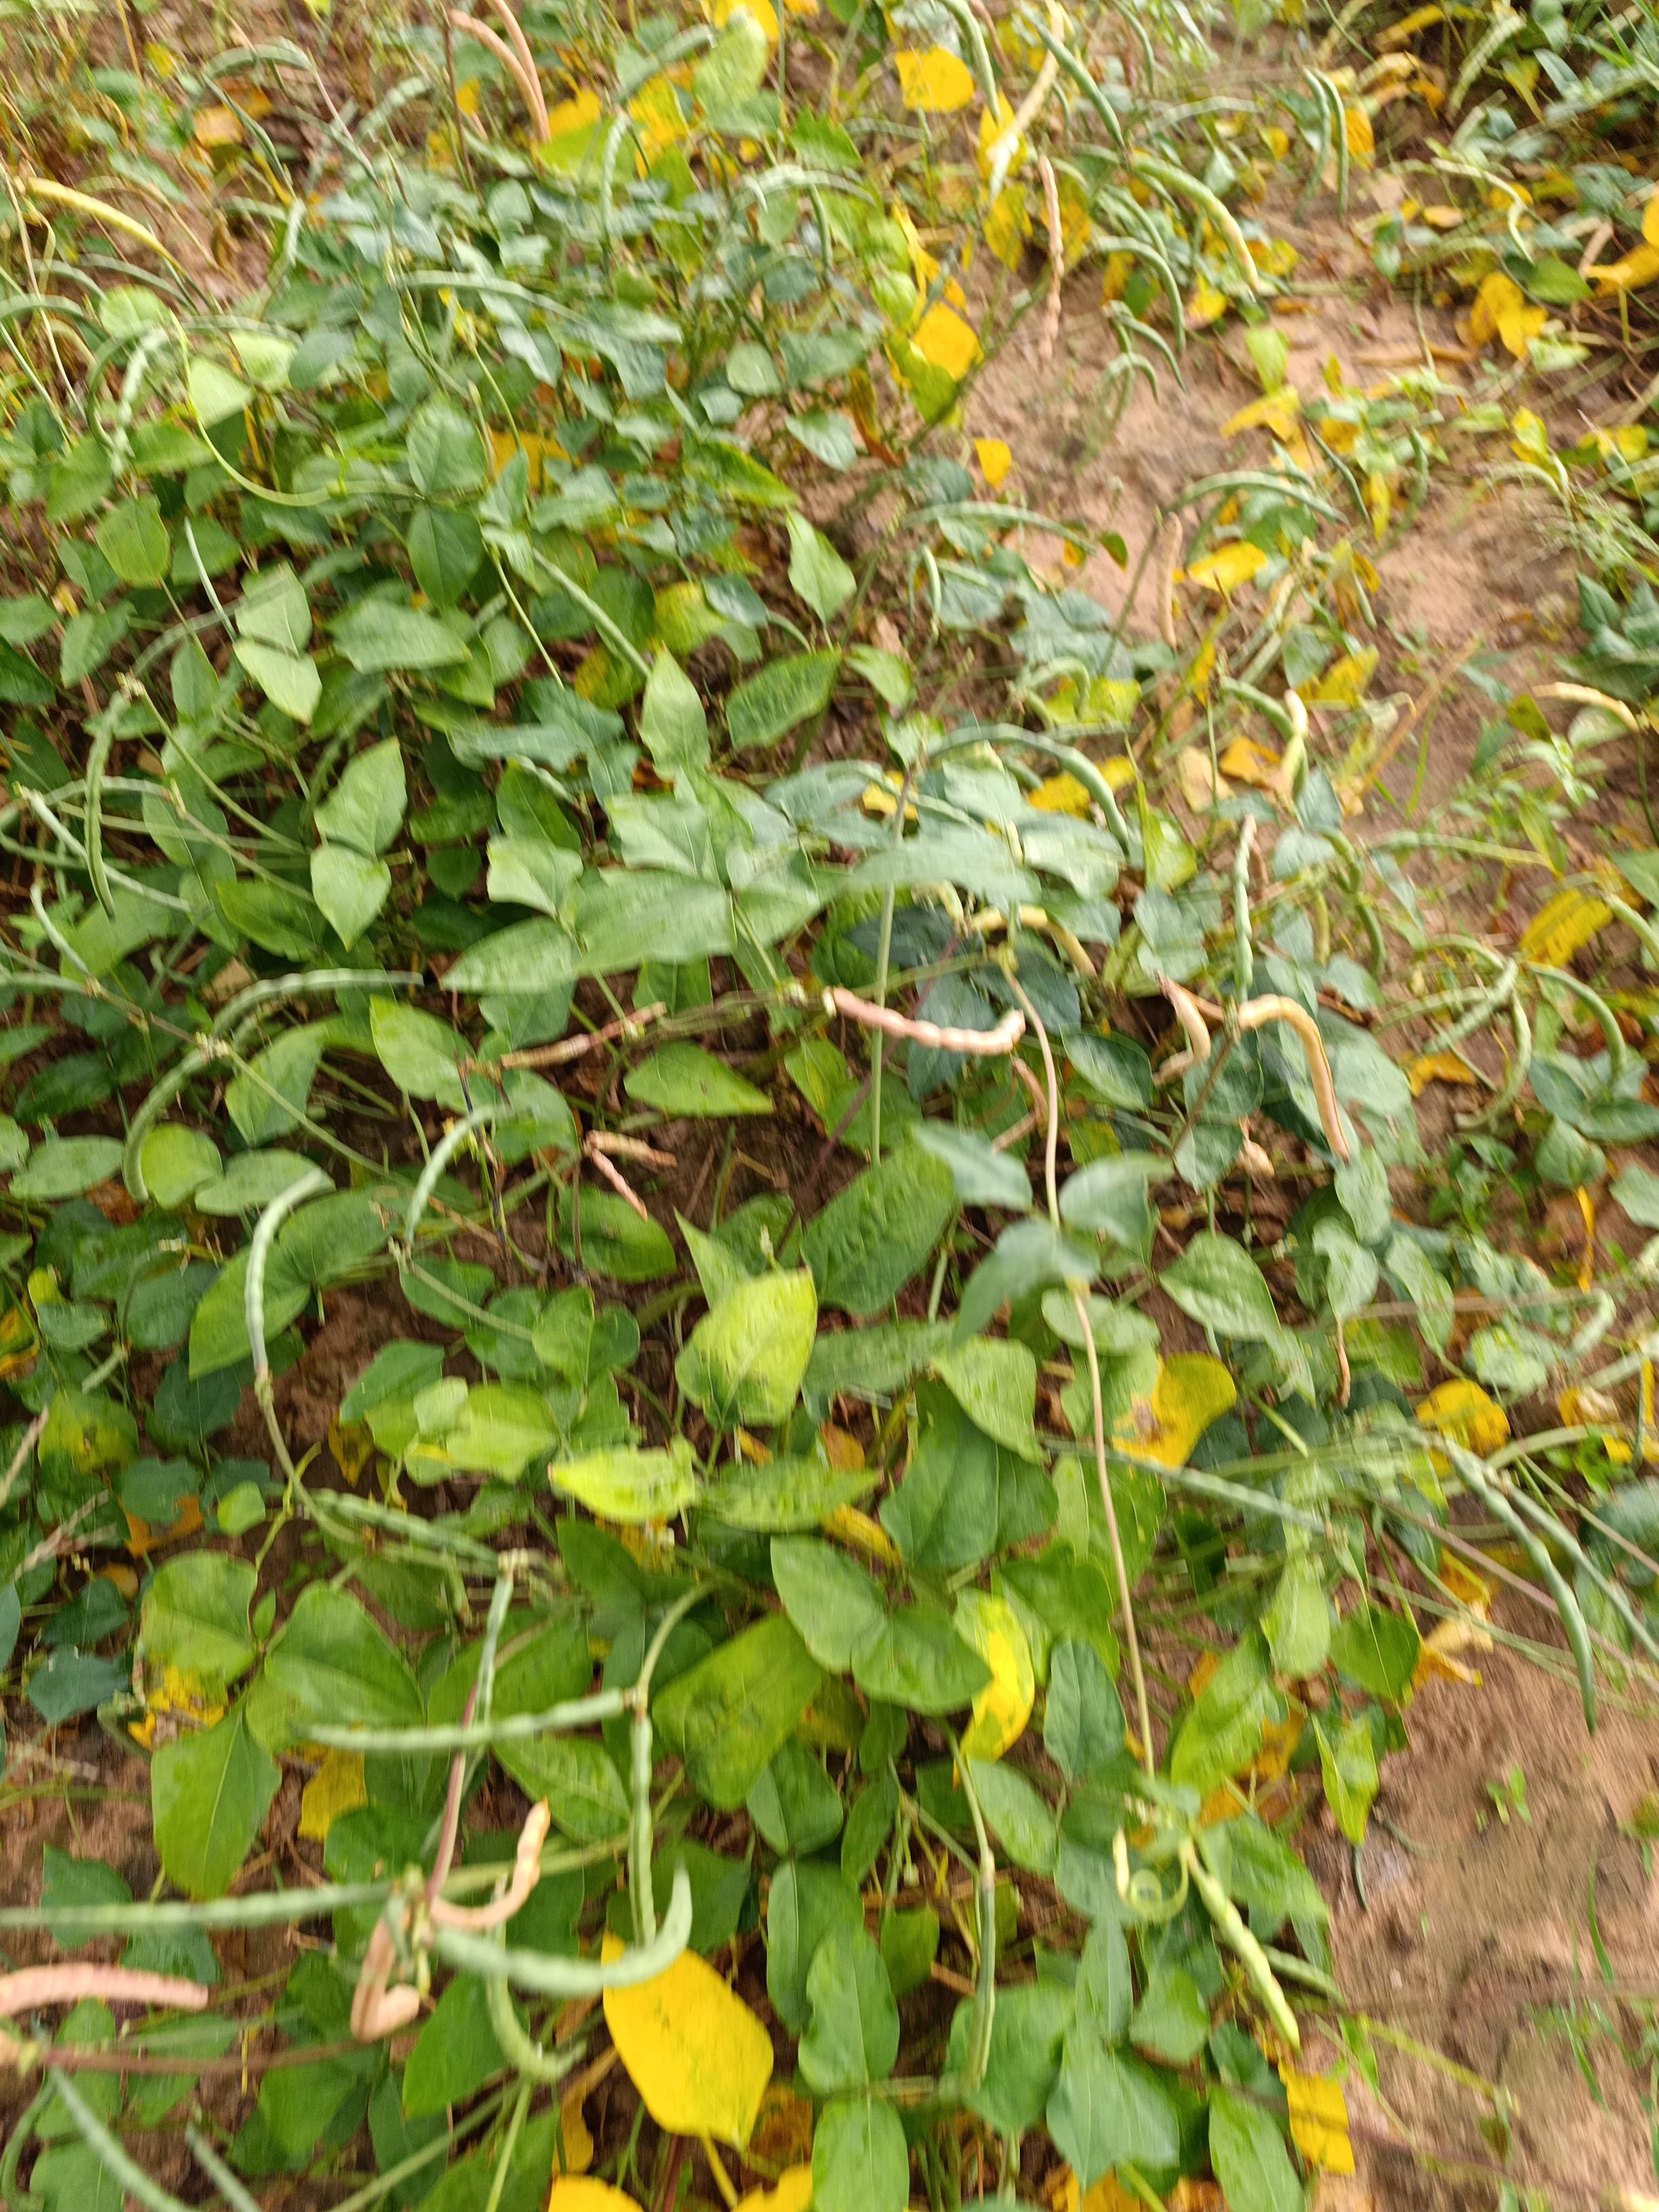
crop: cowpea
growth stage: maturity
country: Nigeria
